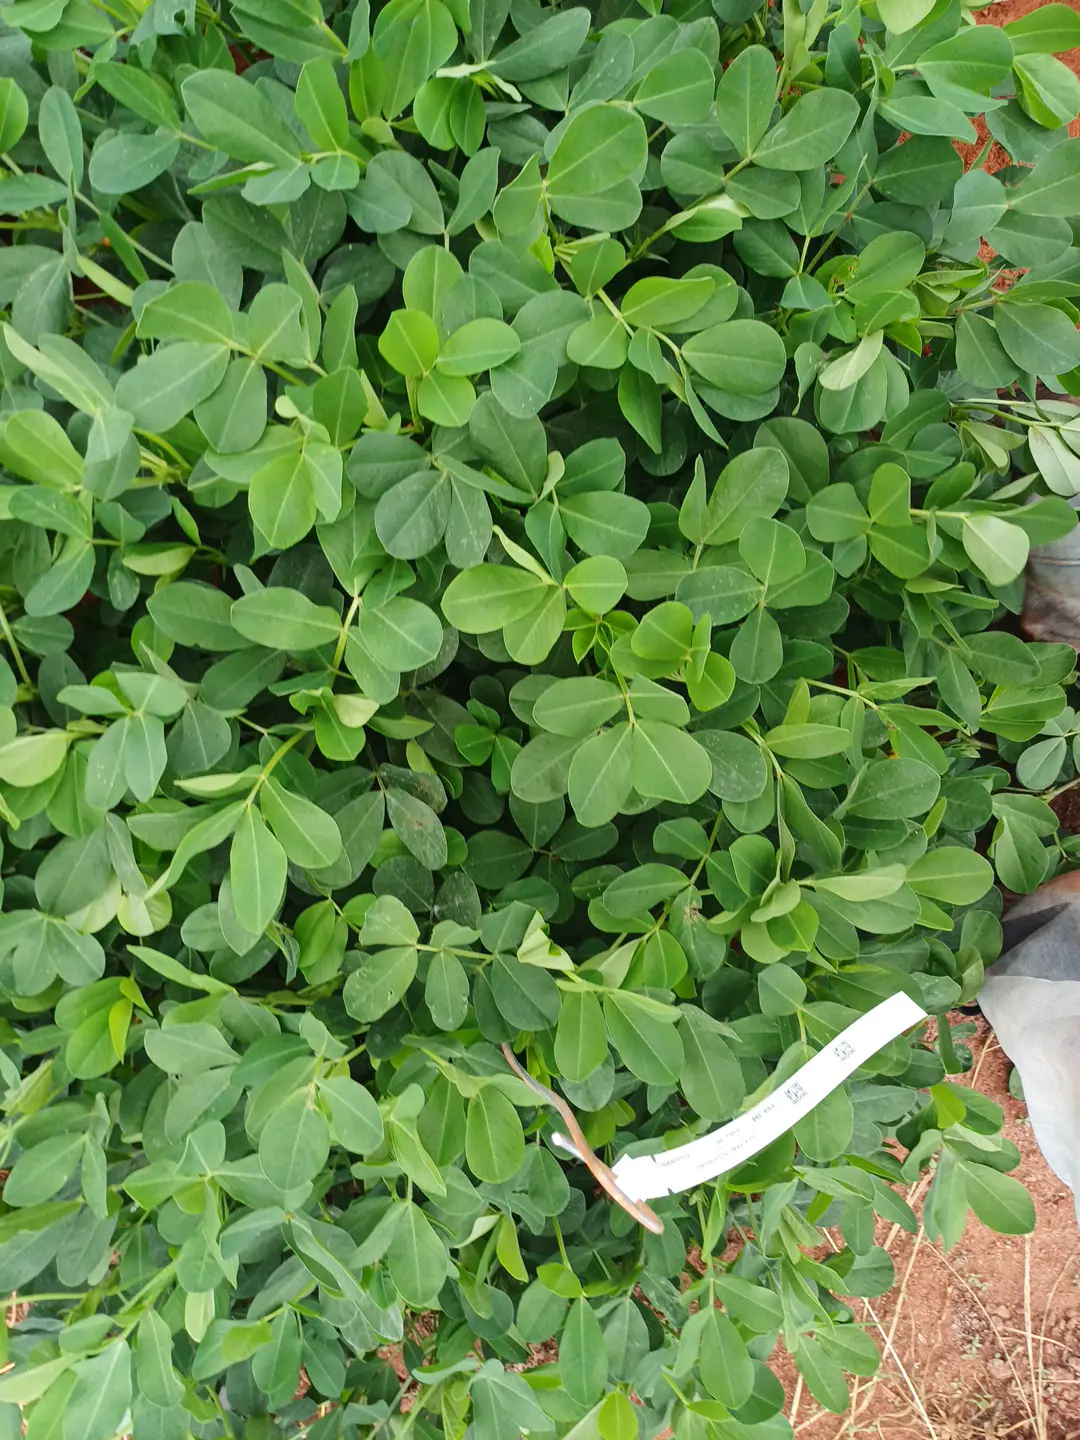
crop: groundnut
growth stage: flowering
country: Kenya
